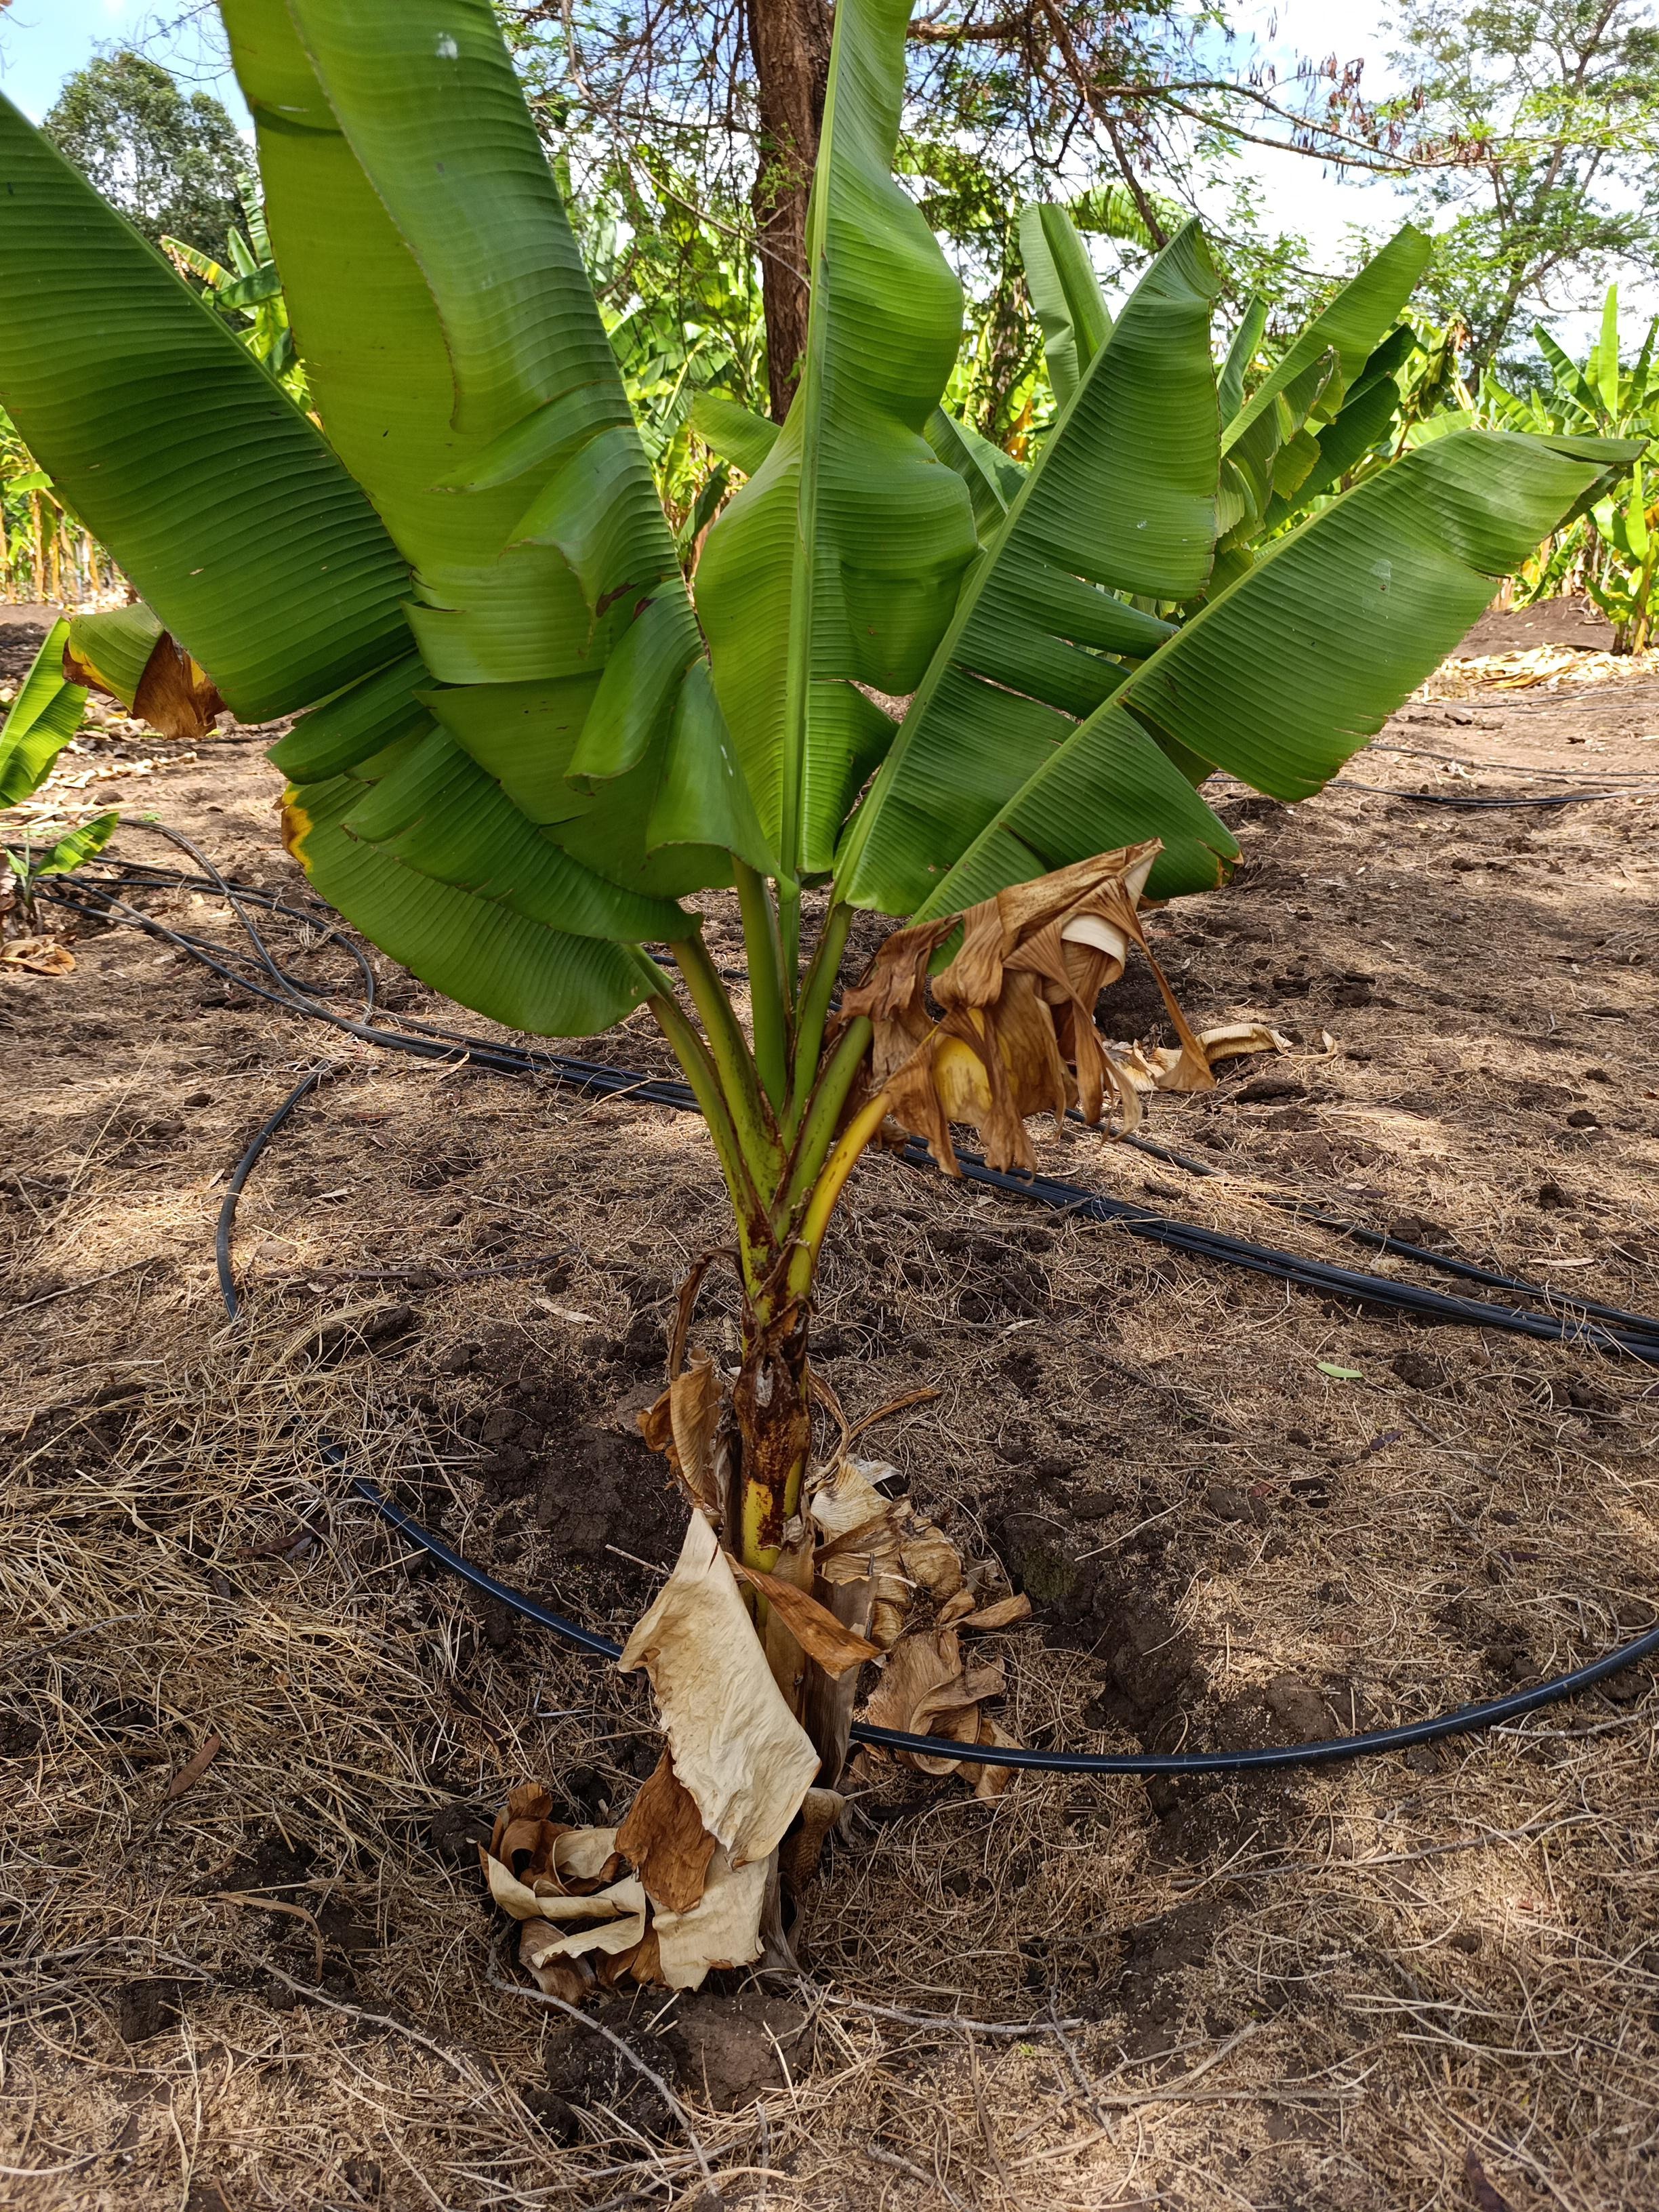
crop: banana
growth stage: vegetative
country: Tanzania
